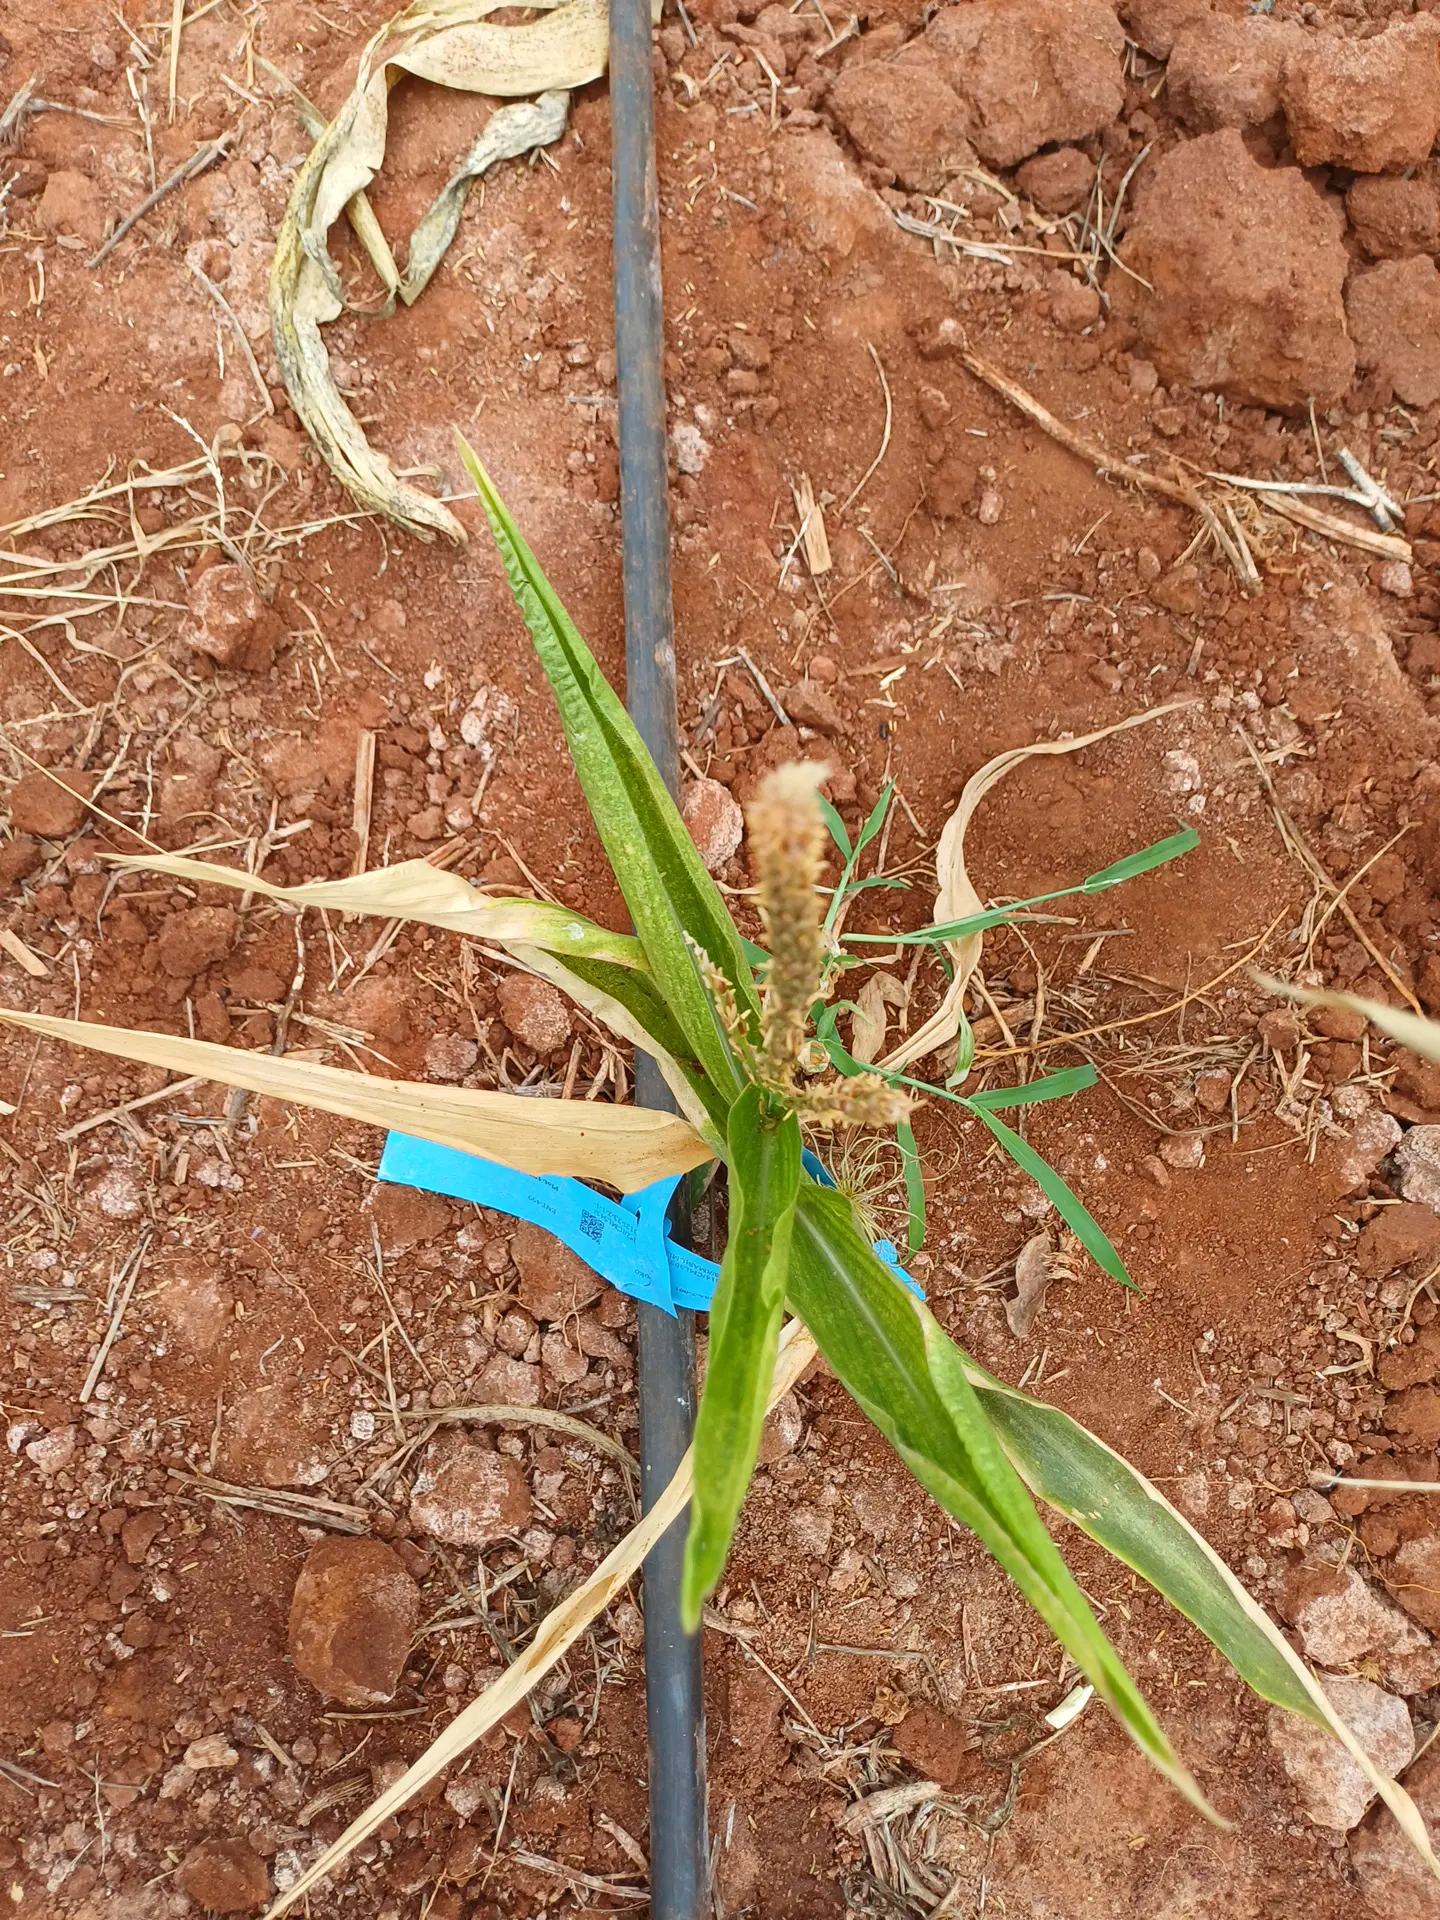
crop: maize
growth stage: flowering
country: Kenya
